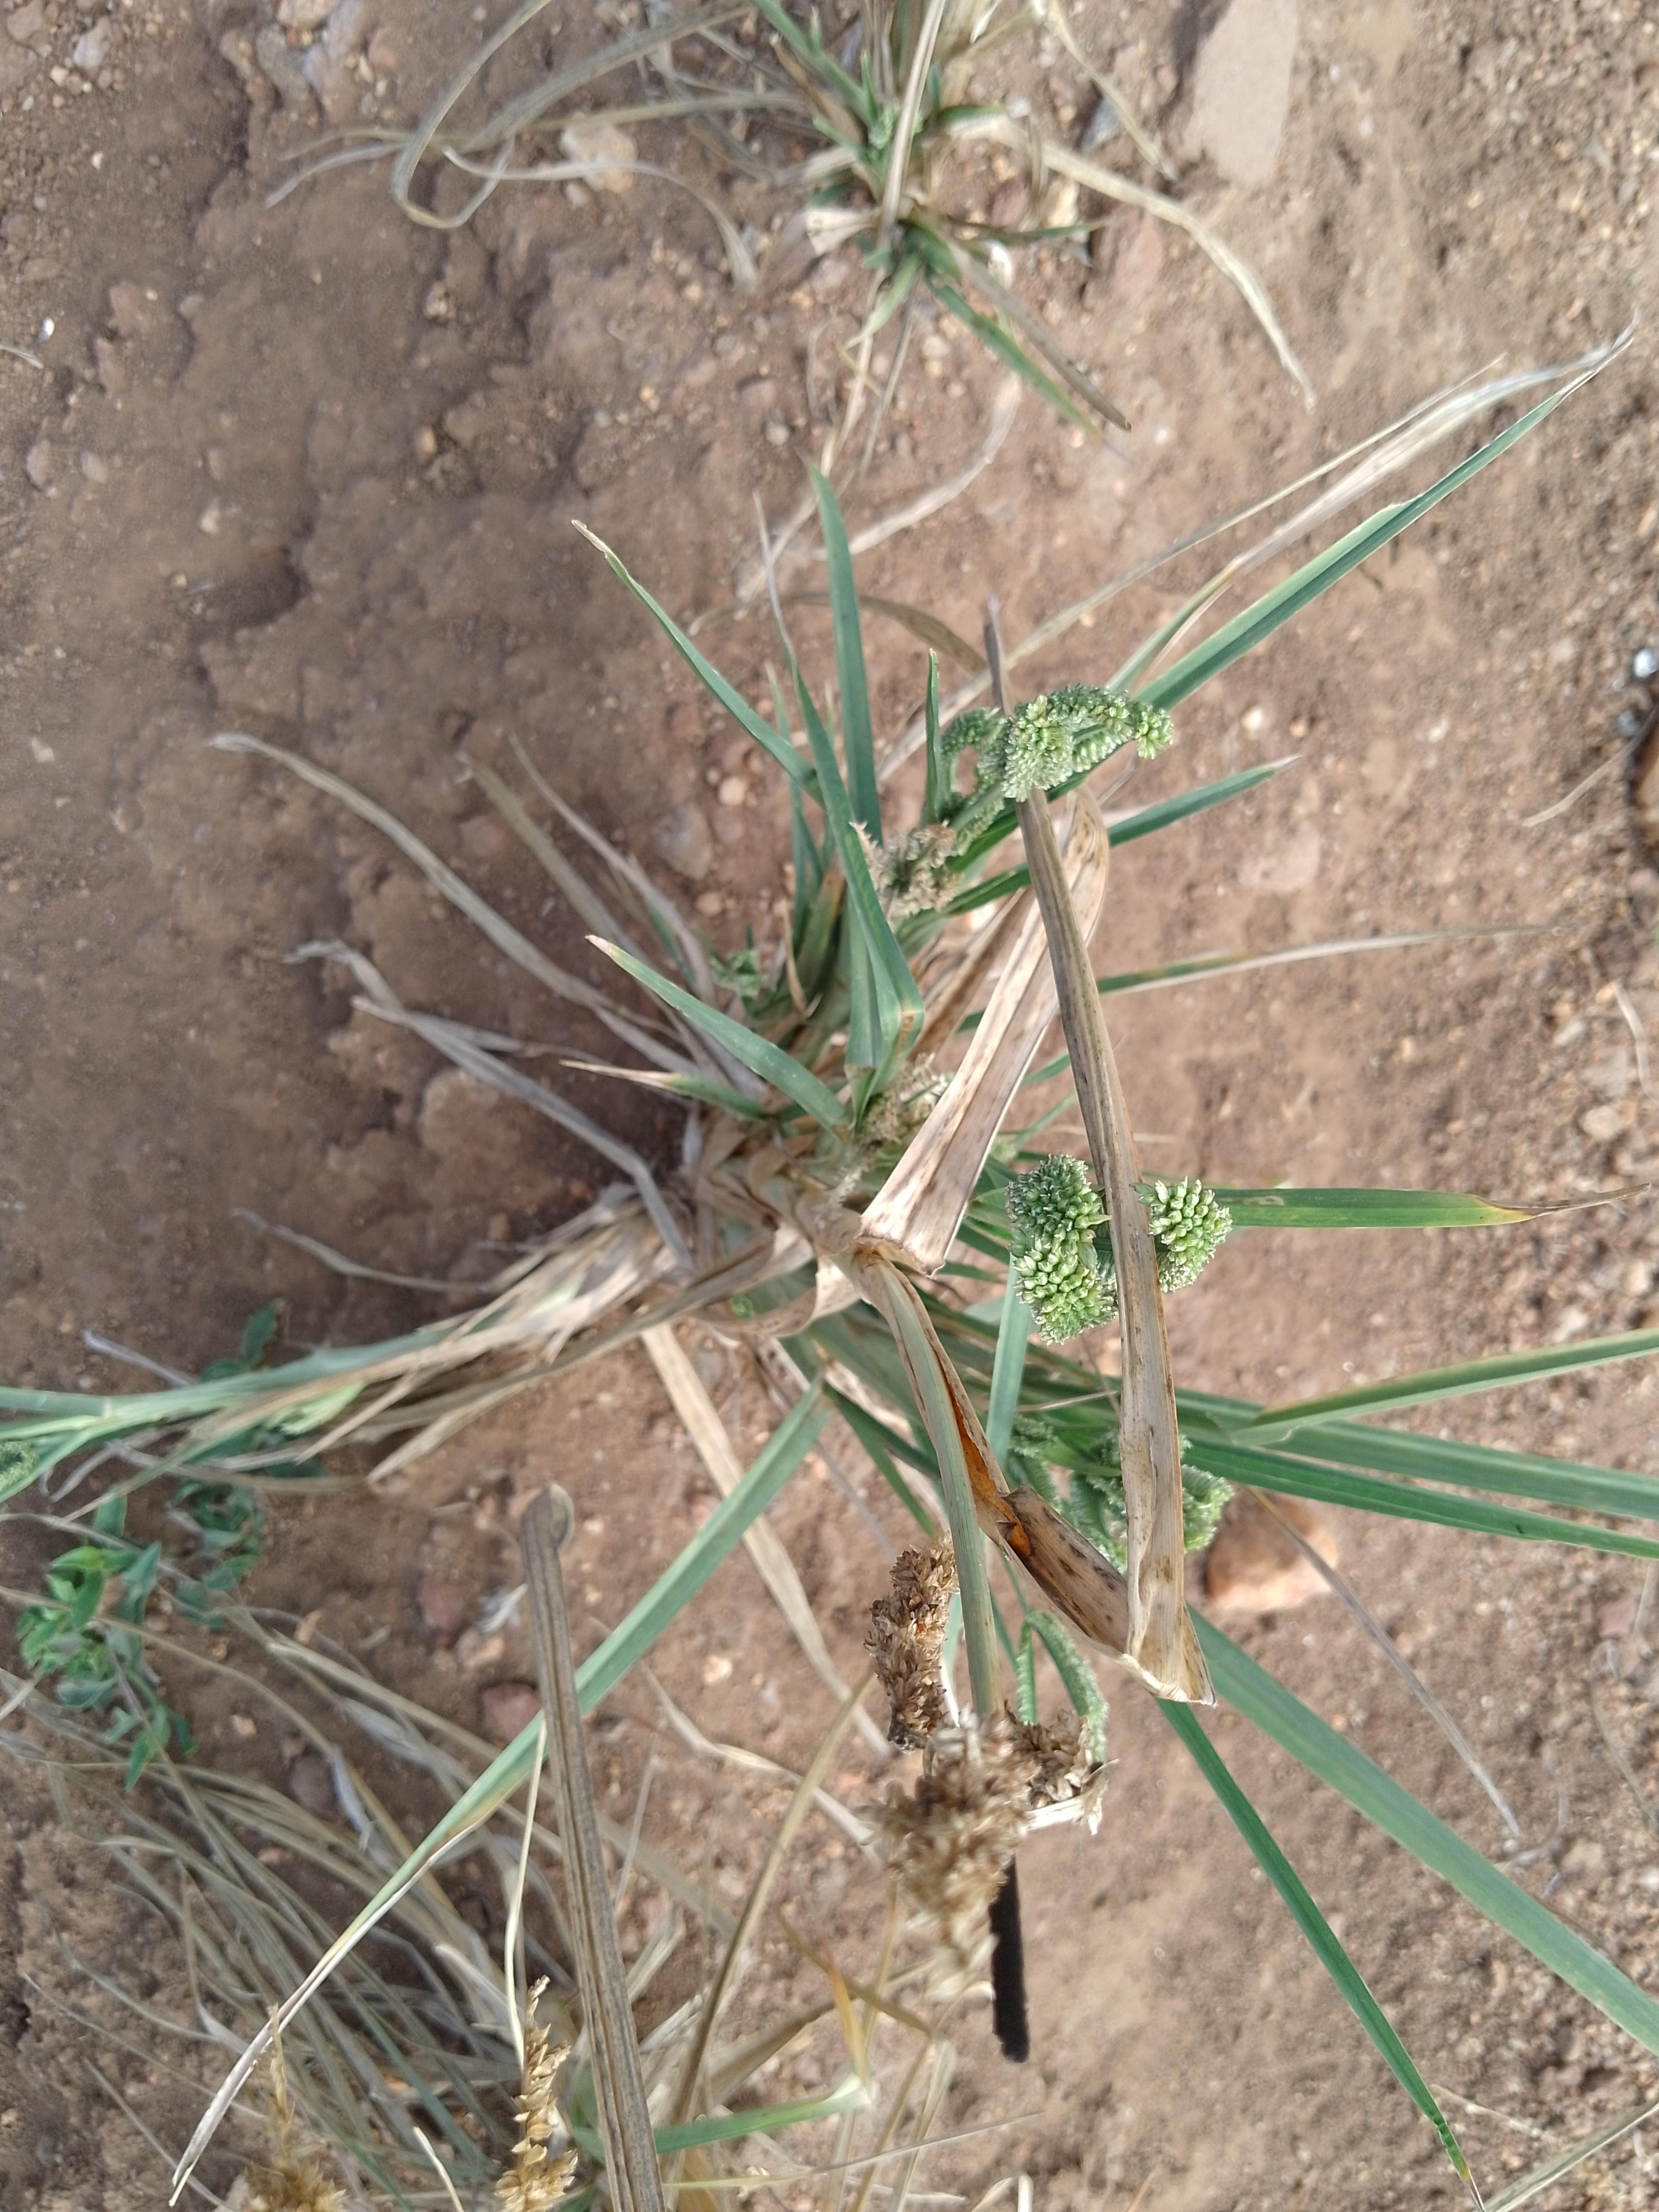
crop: finger millet
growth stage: harvest maturity
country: Malawi
